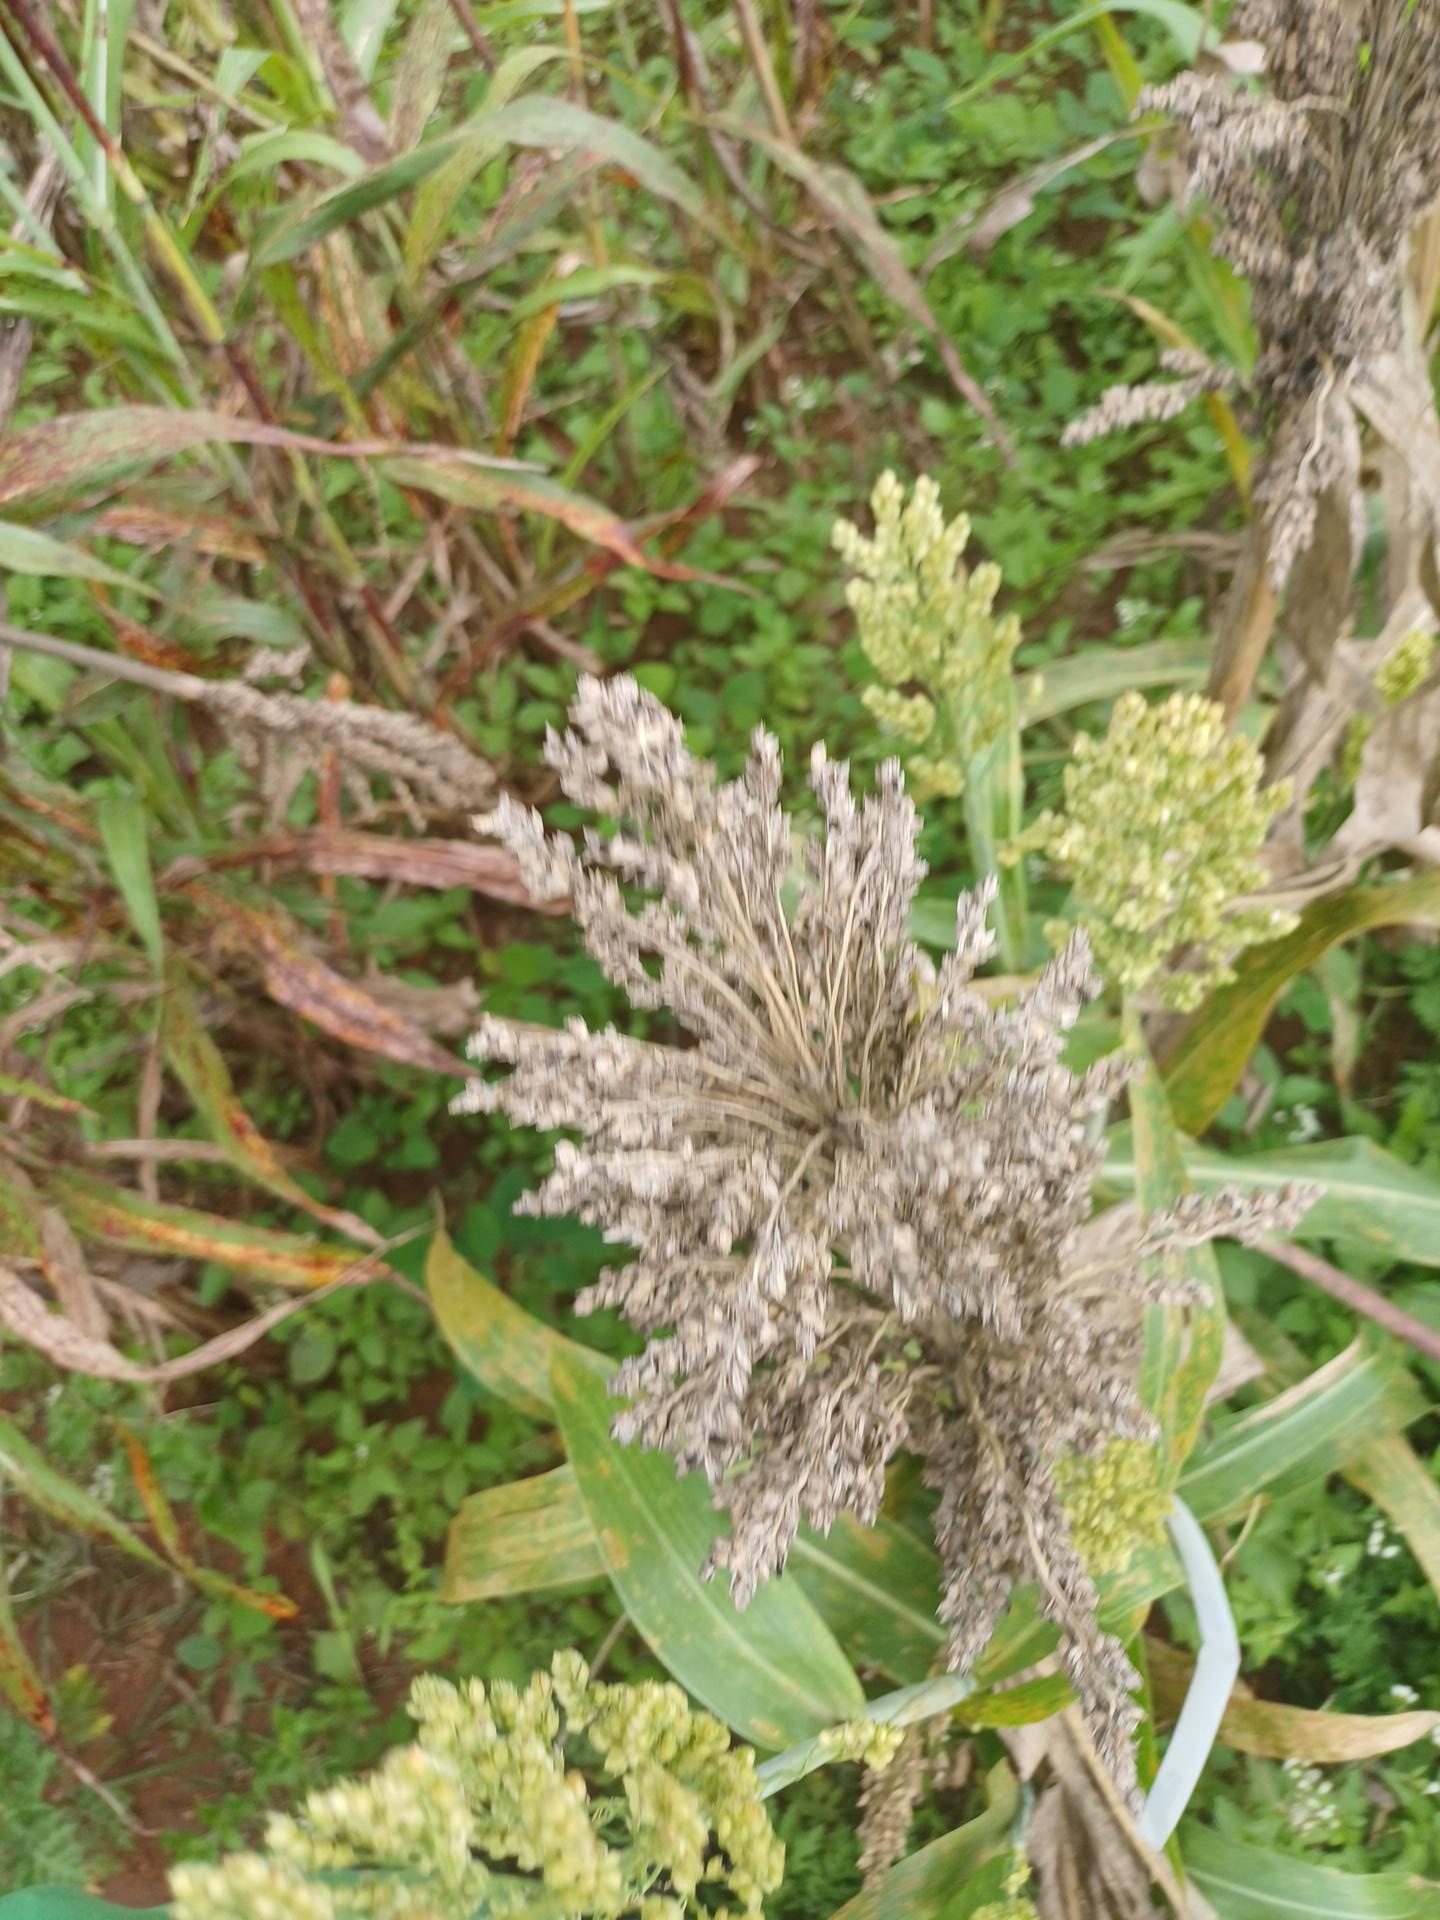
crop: sorghum
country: Kenya
